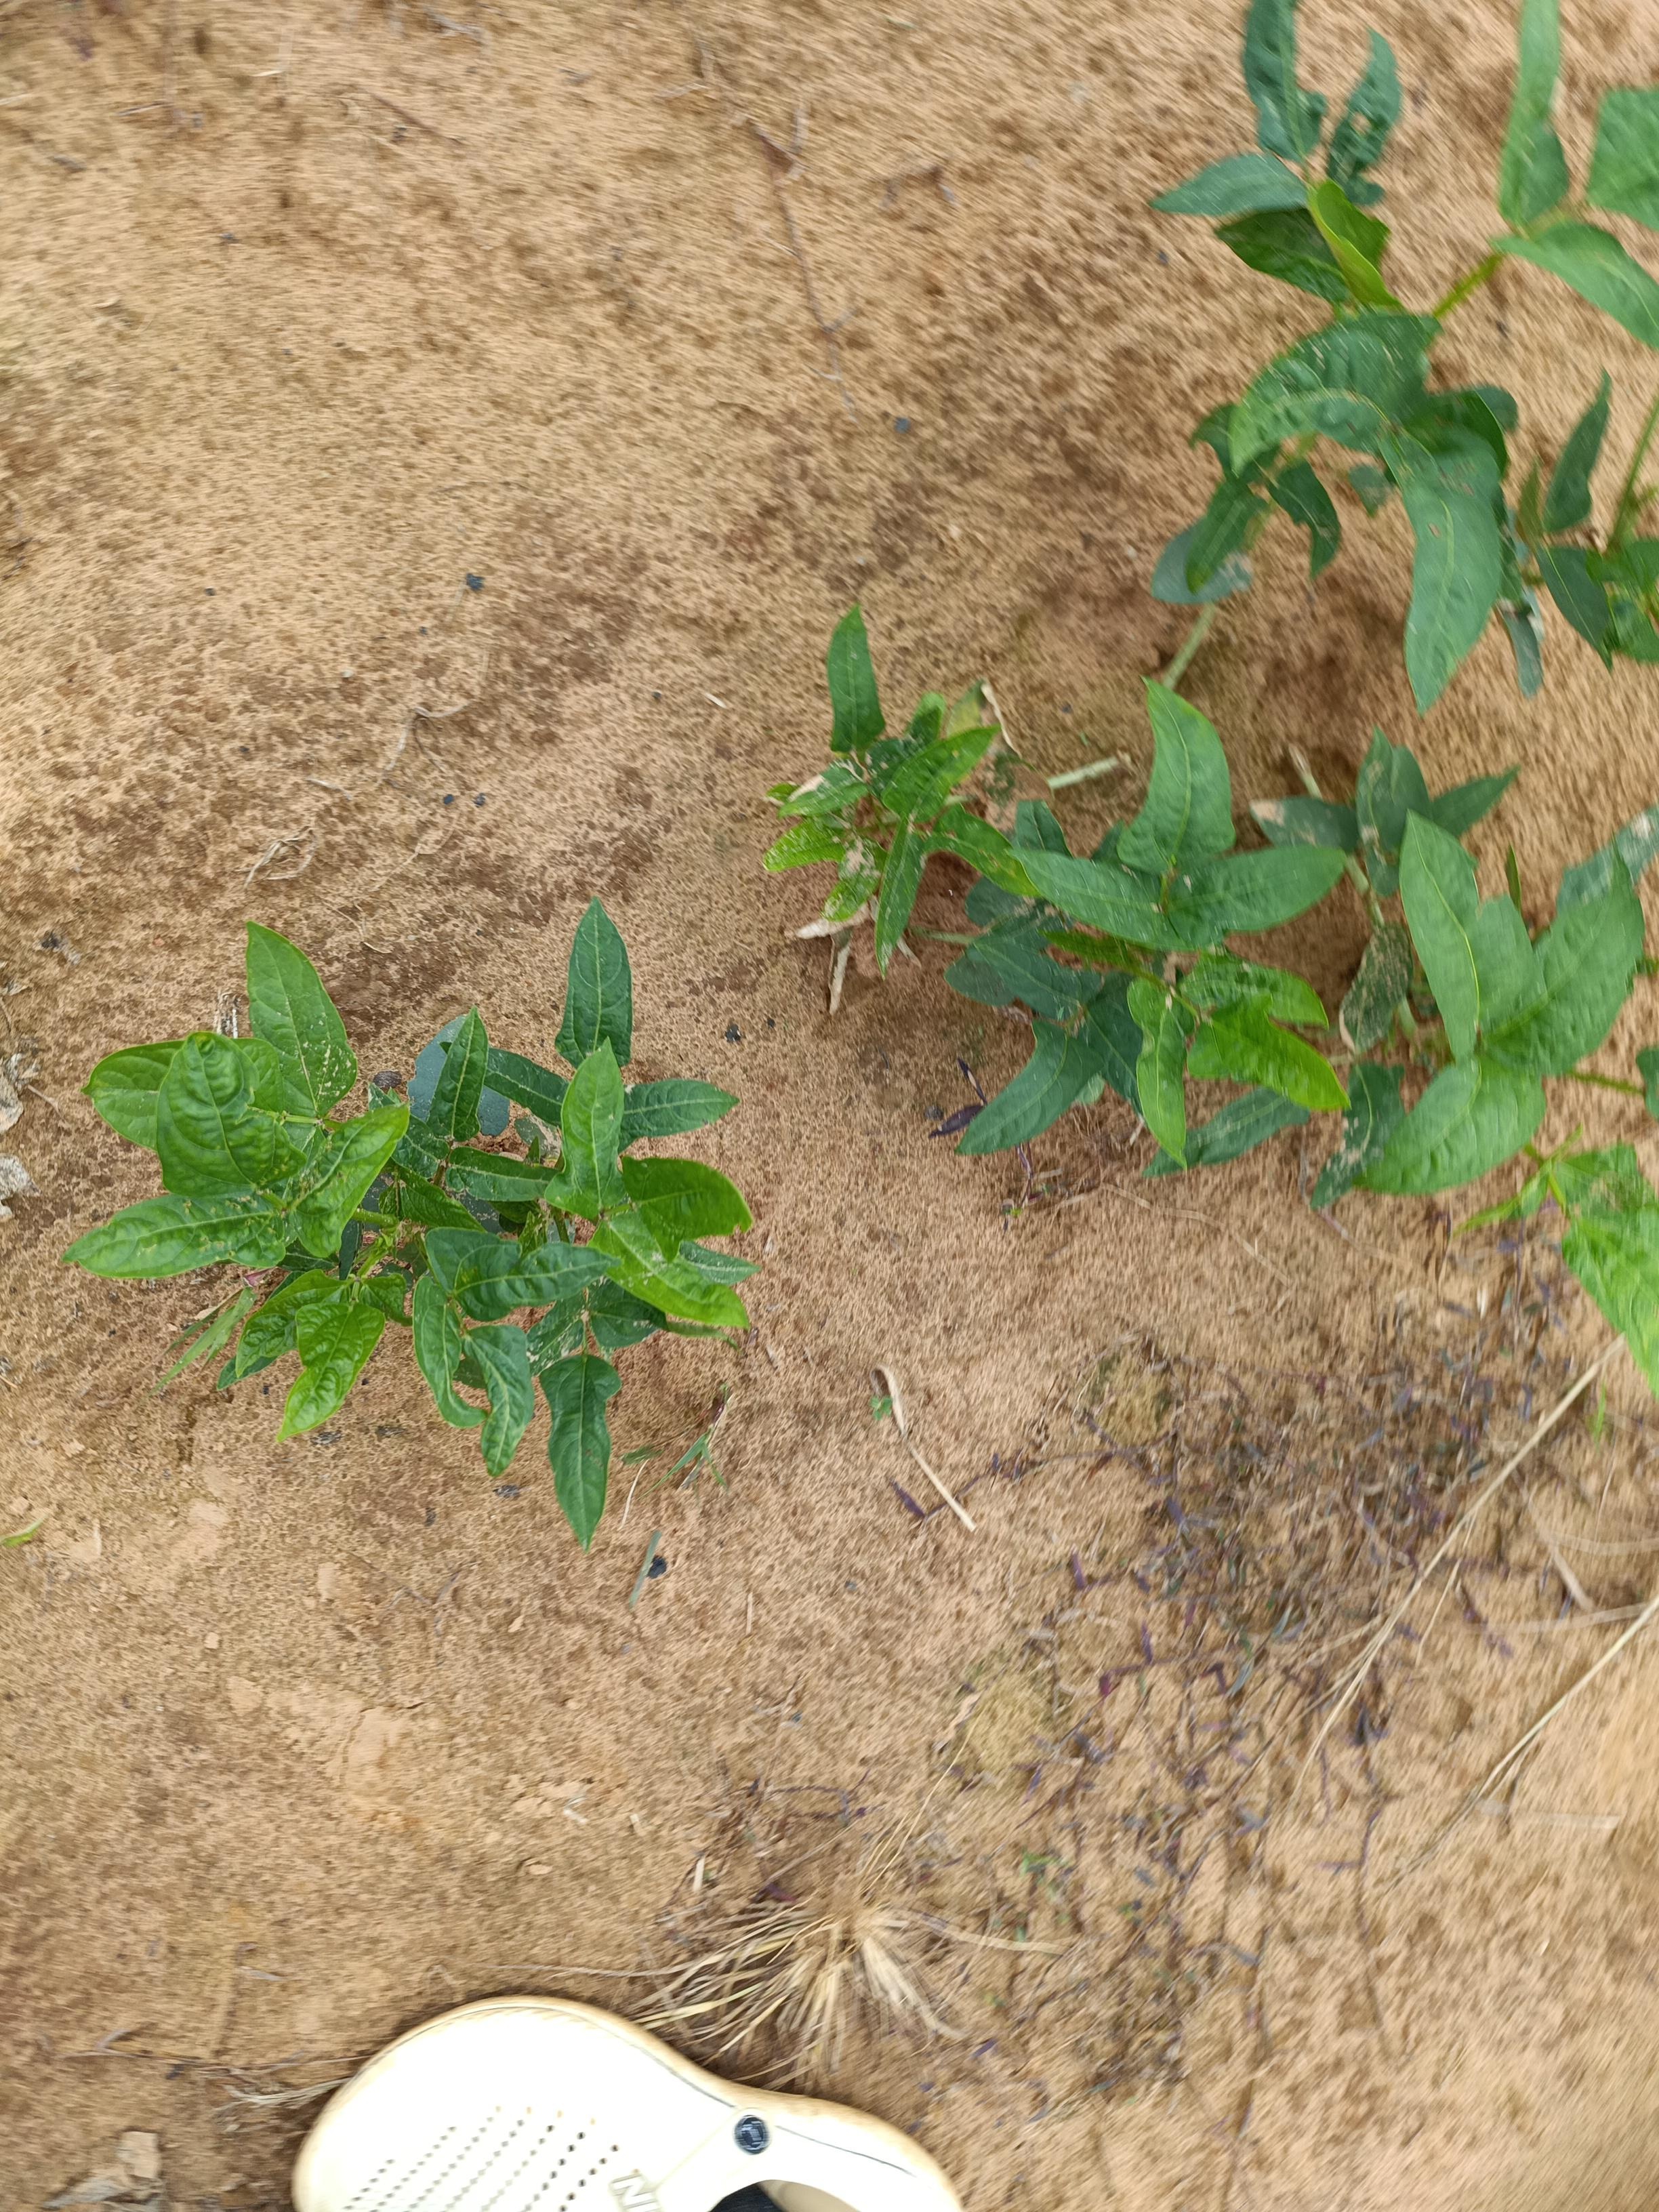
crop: cowpea
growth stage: emergence
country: Nigeria
